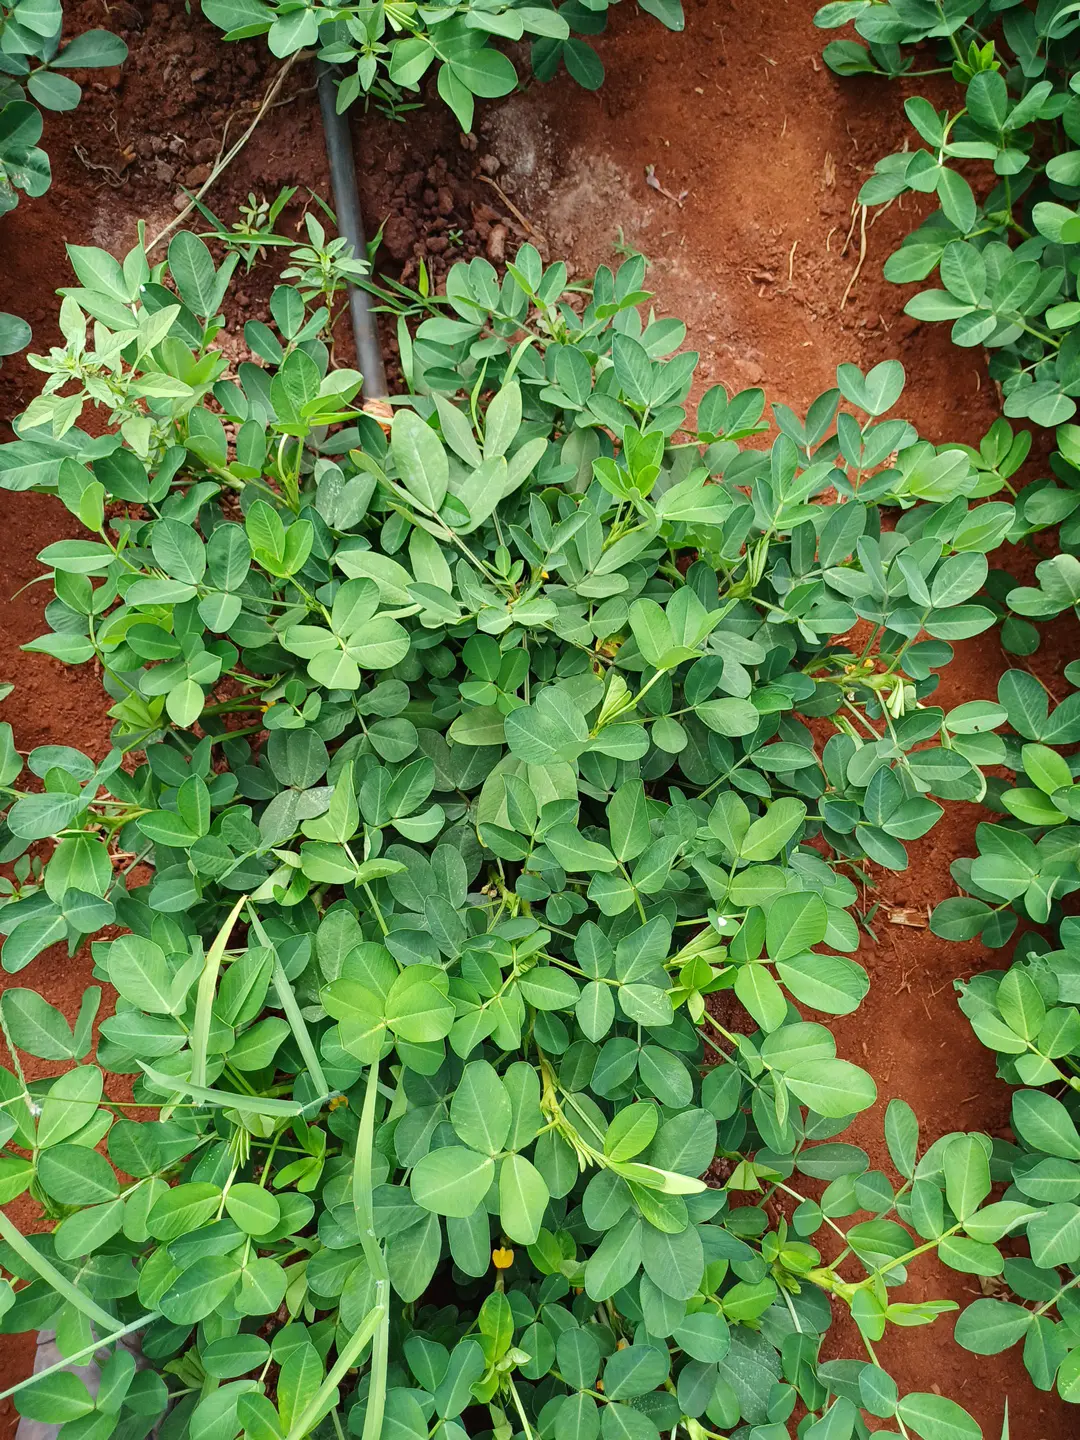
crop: groundnut
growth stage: vegetative
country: Kenya
